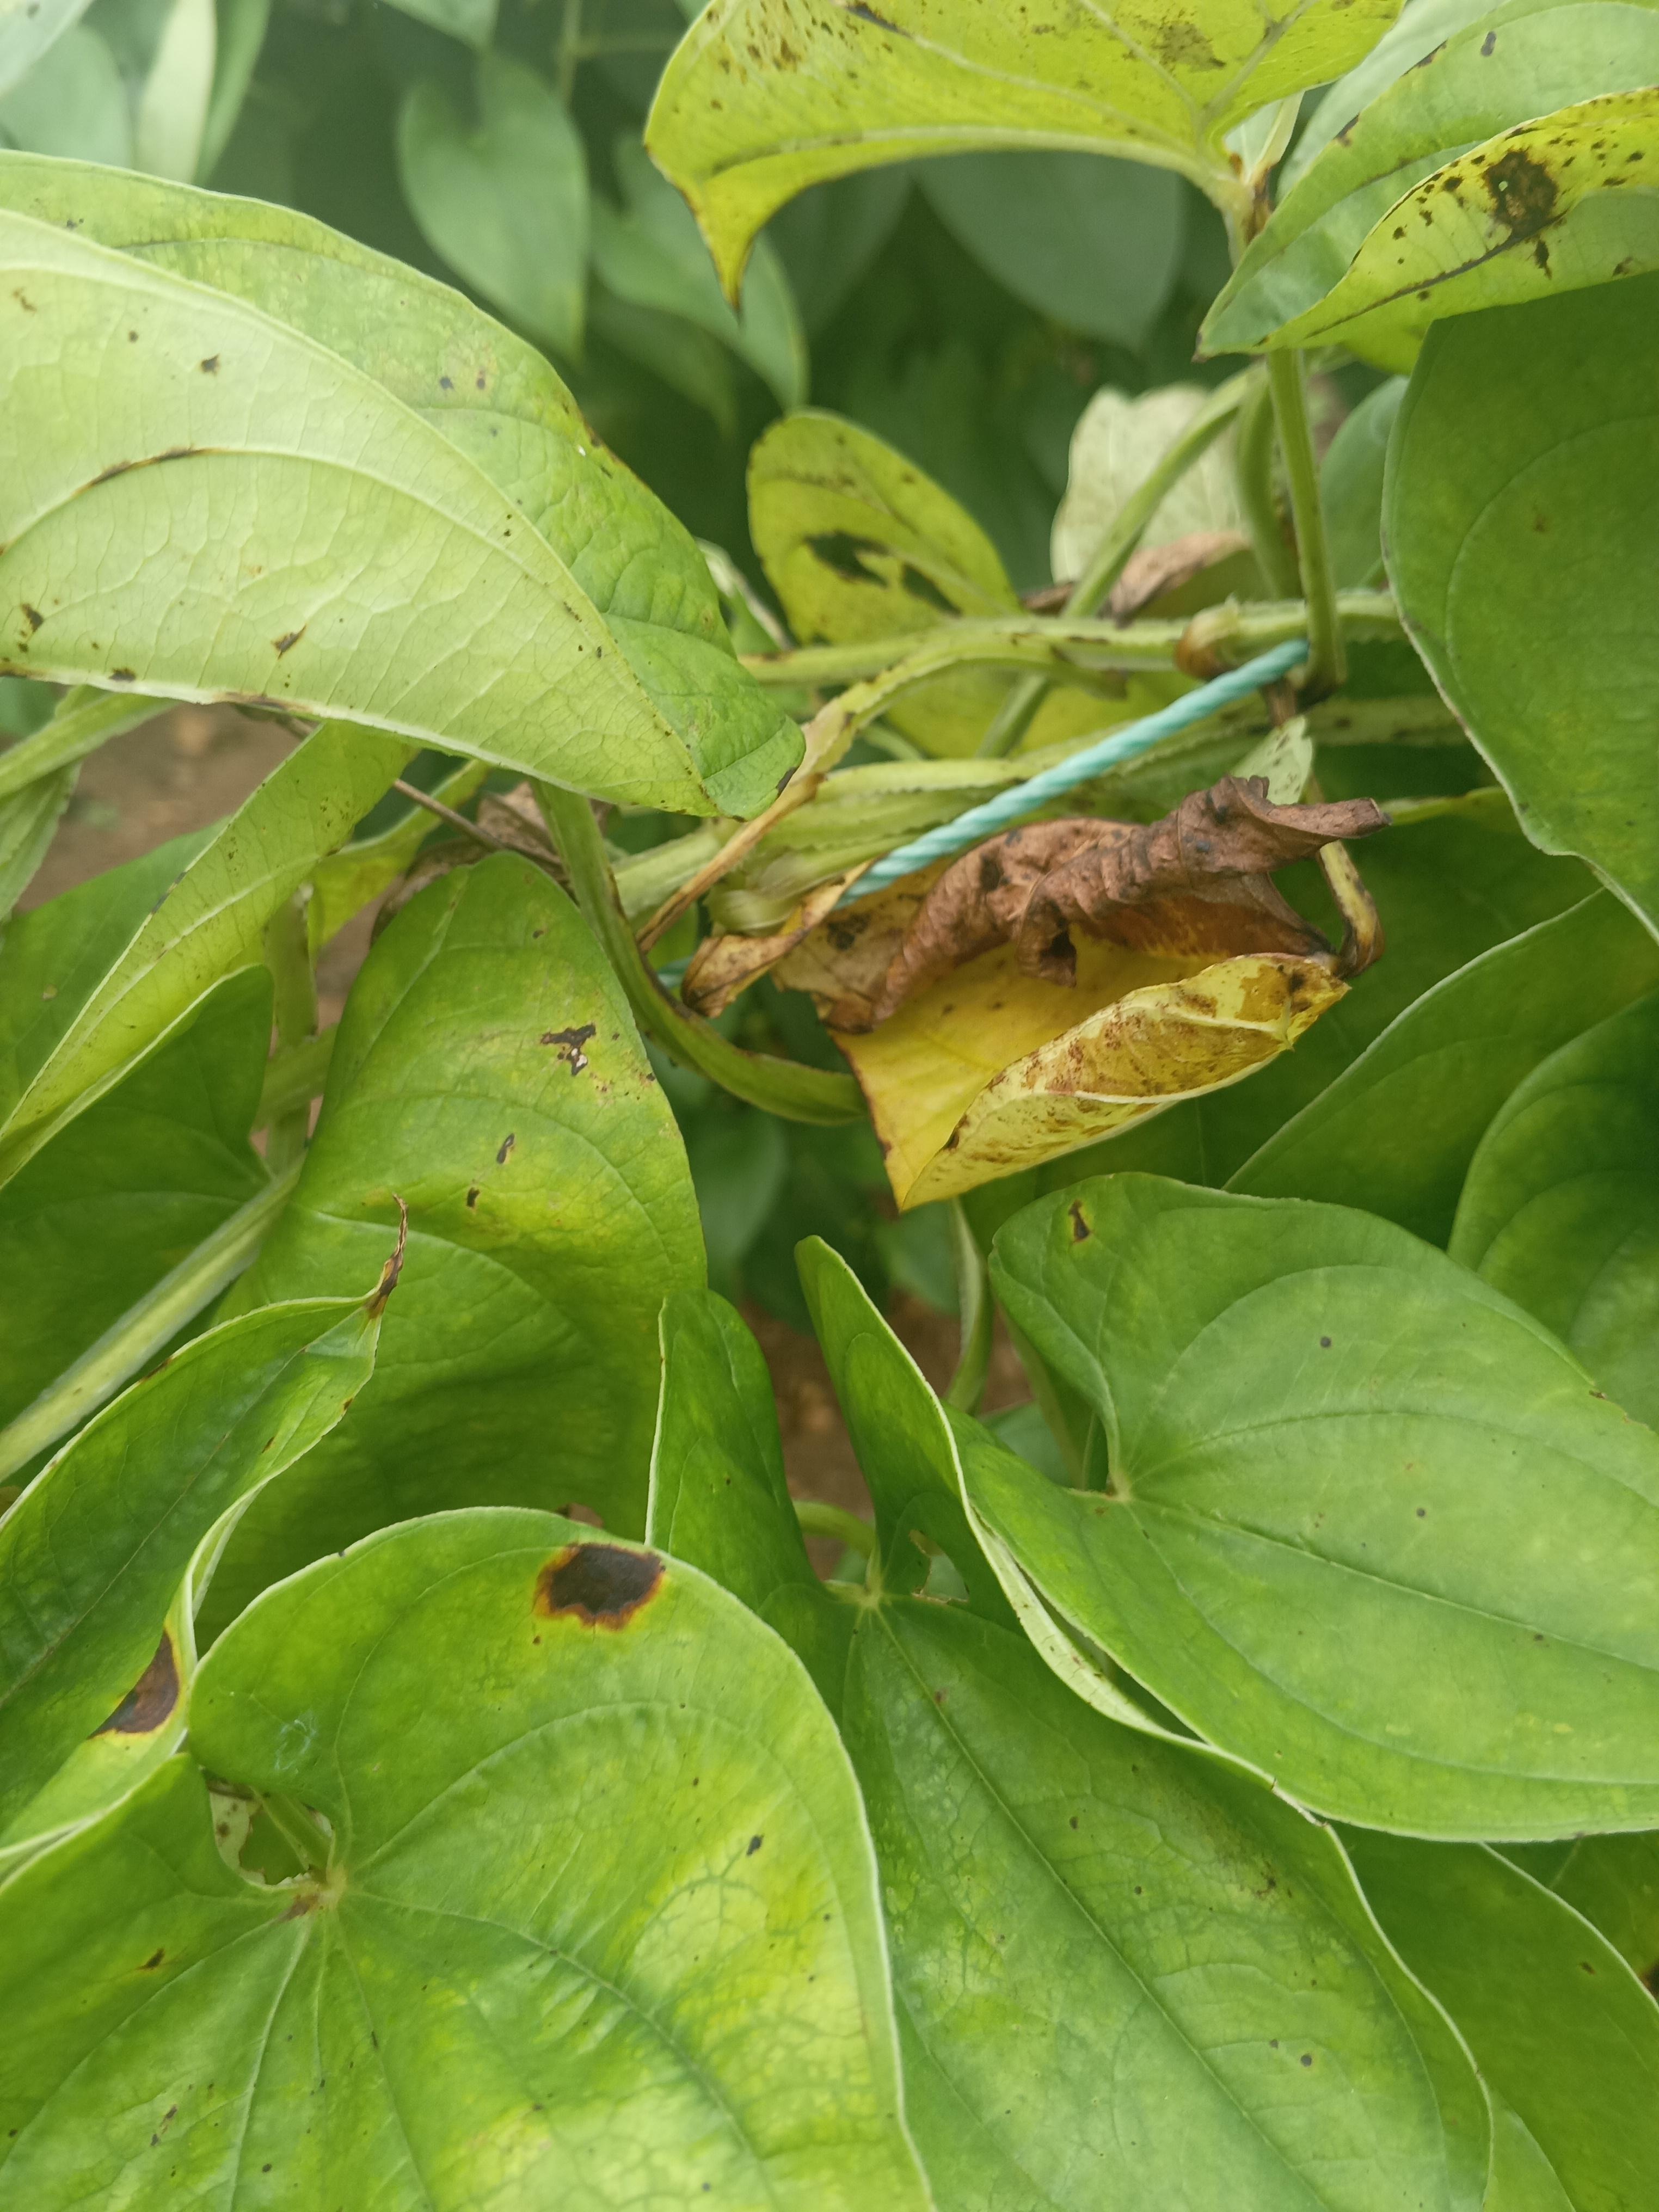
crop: yam
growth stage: vegetative
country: Nigeria
